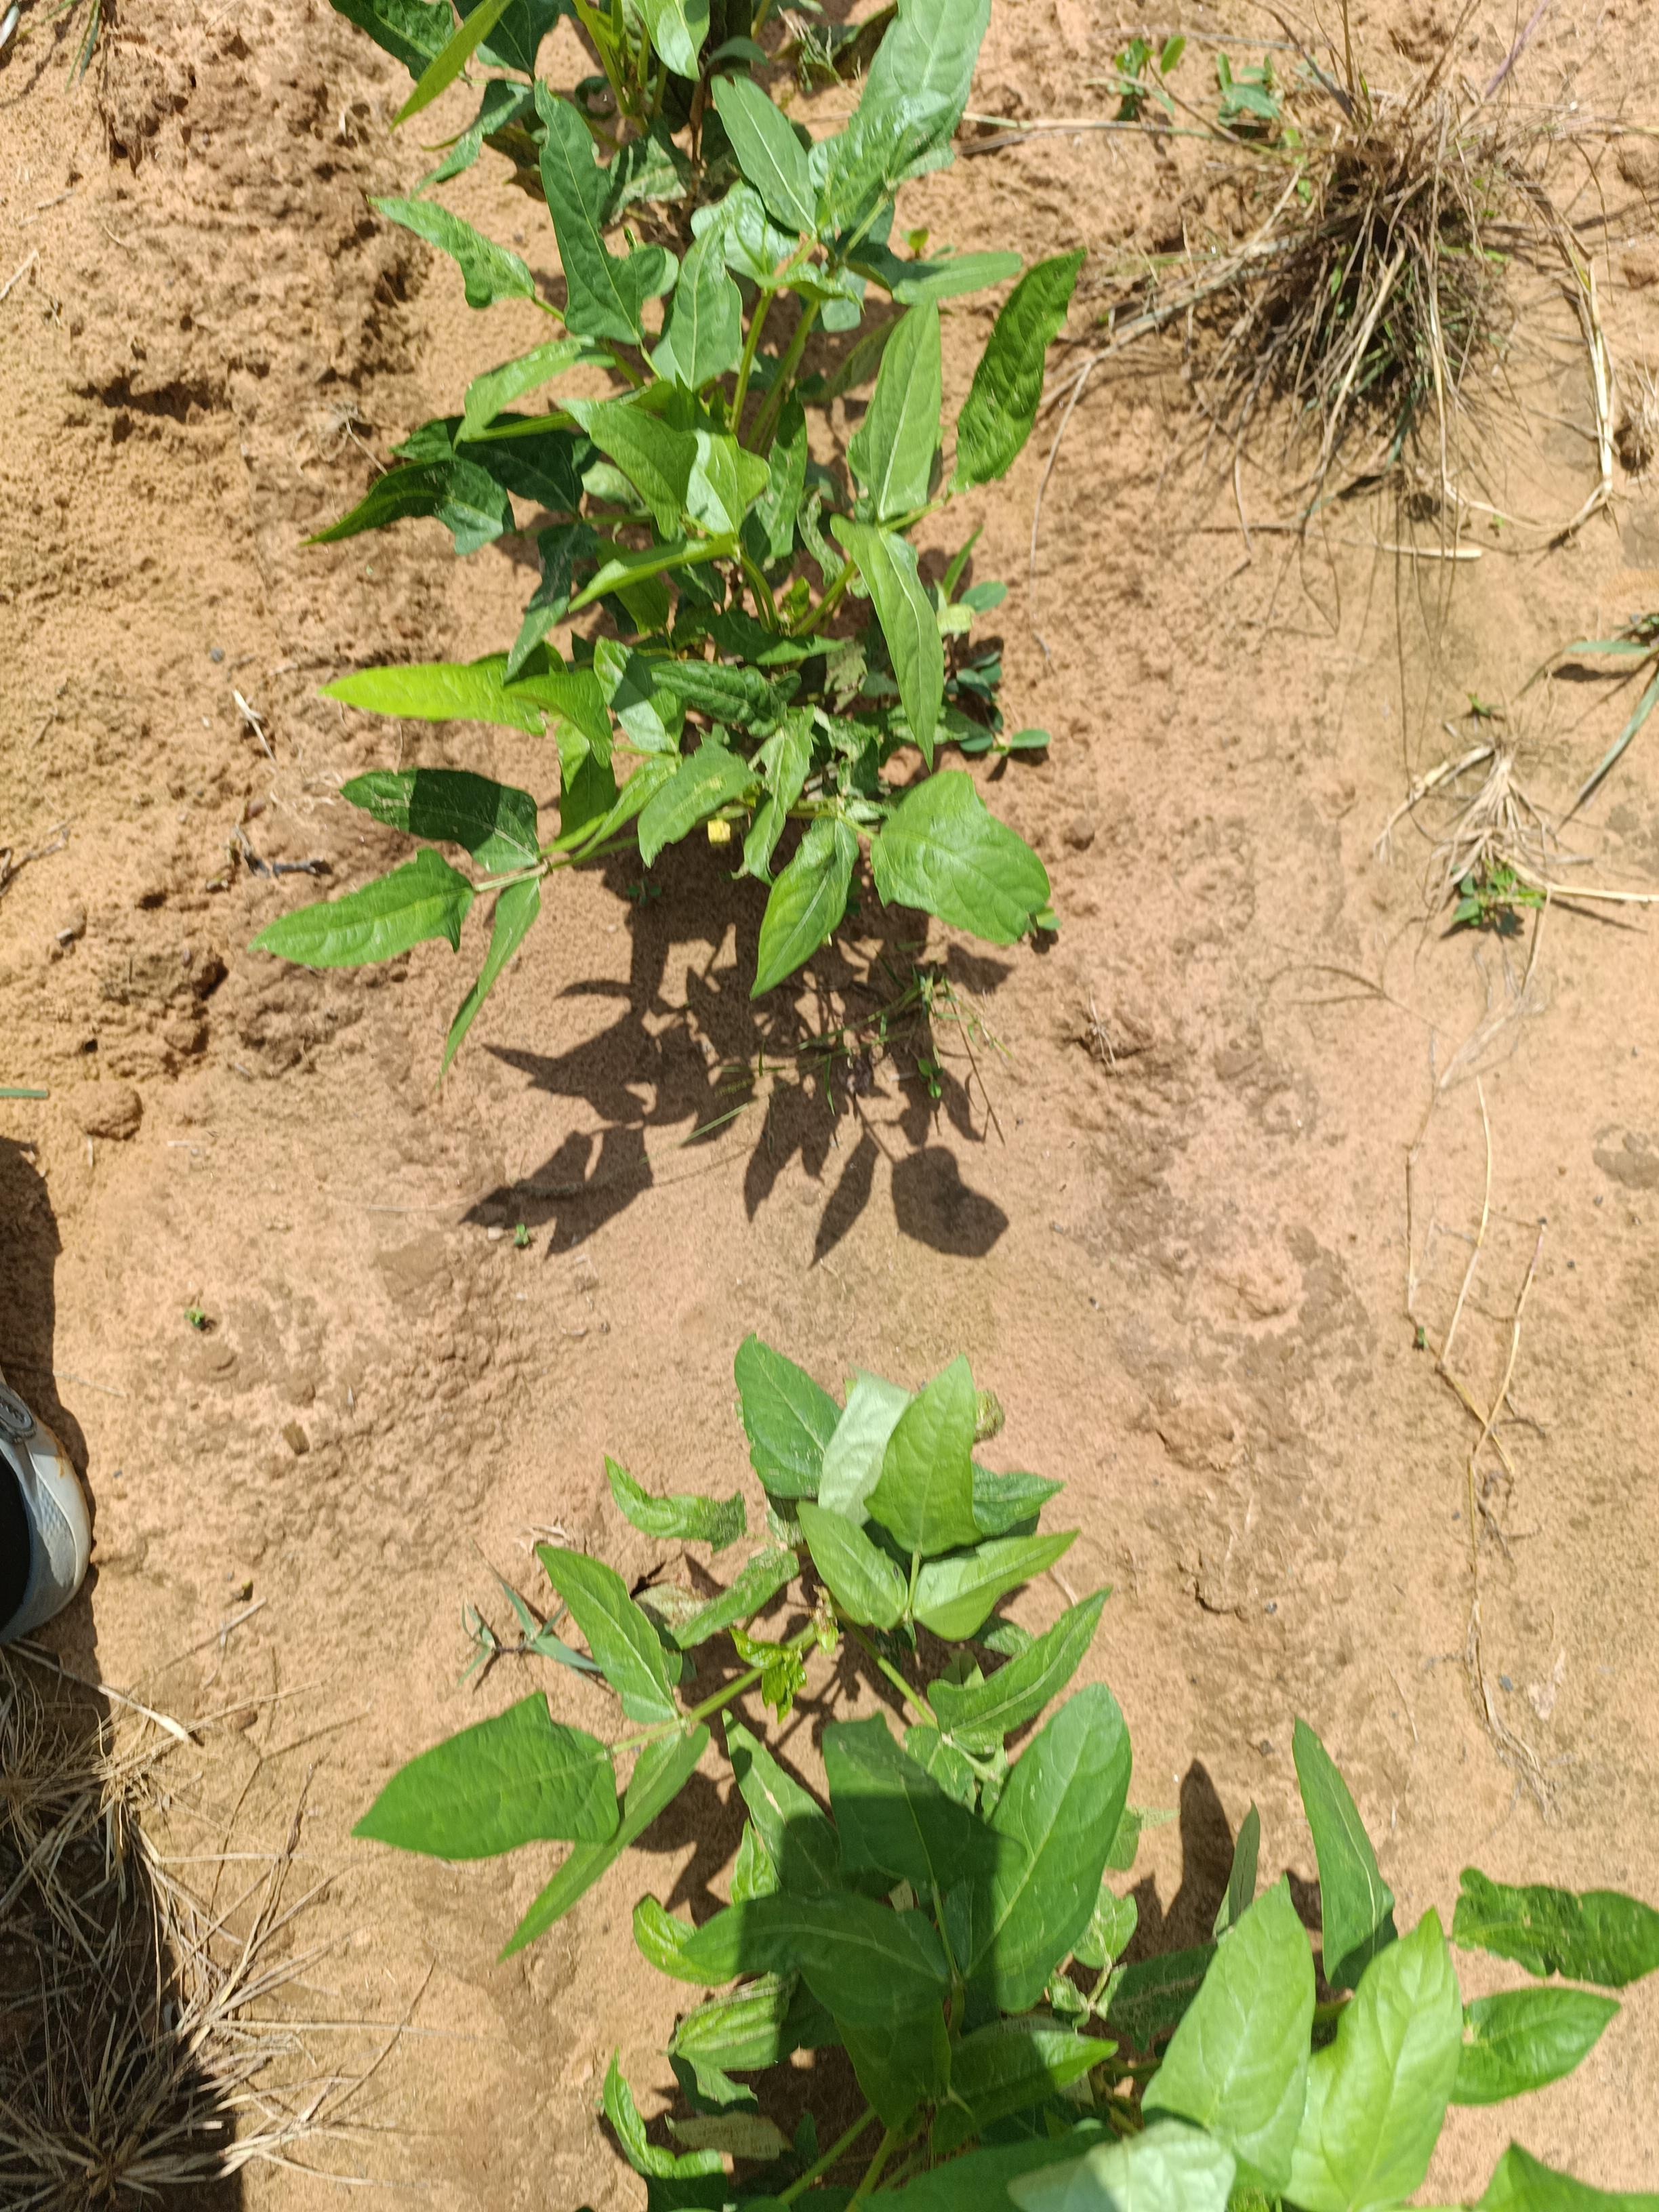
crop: cowpea
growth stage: emergence
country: Nigeria
